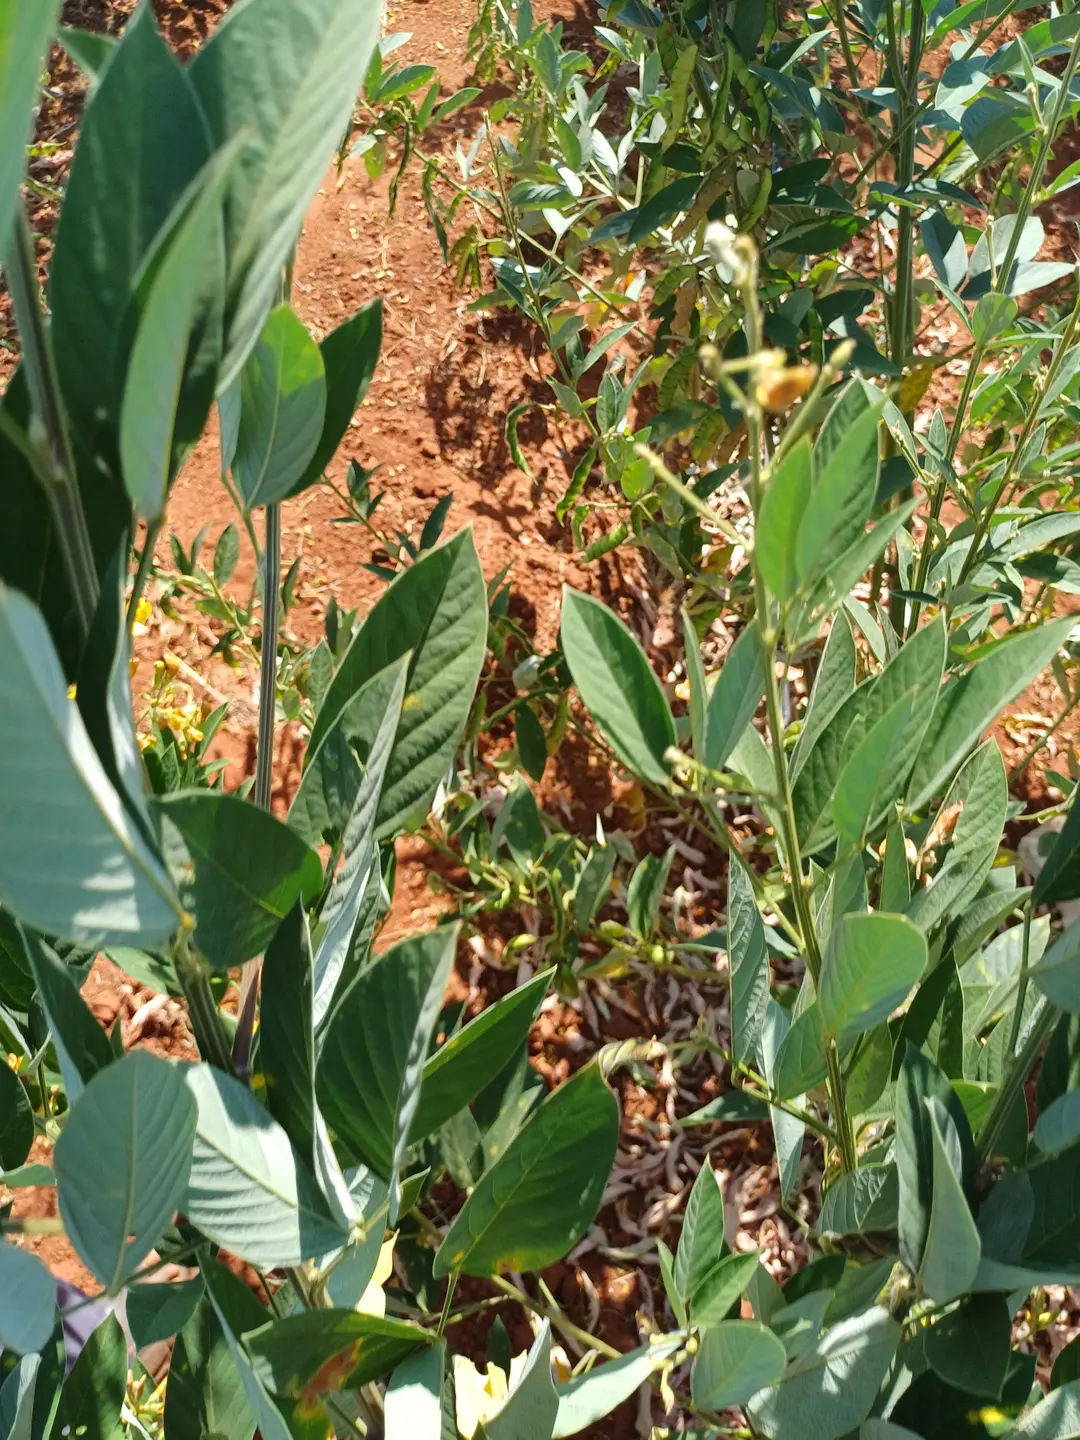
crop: pigeonpea
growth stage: development pod
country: Kenya
